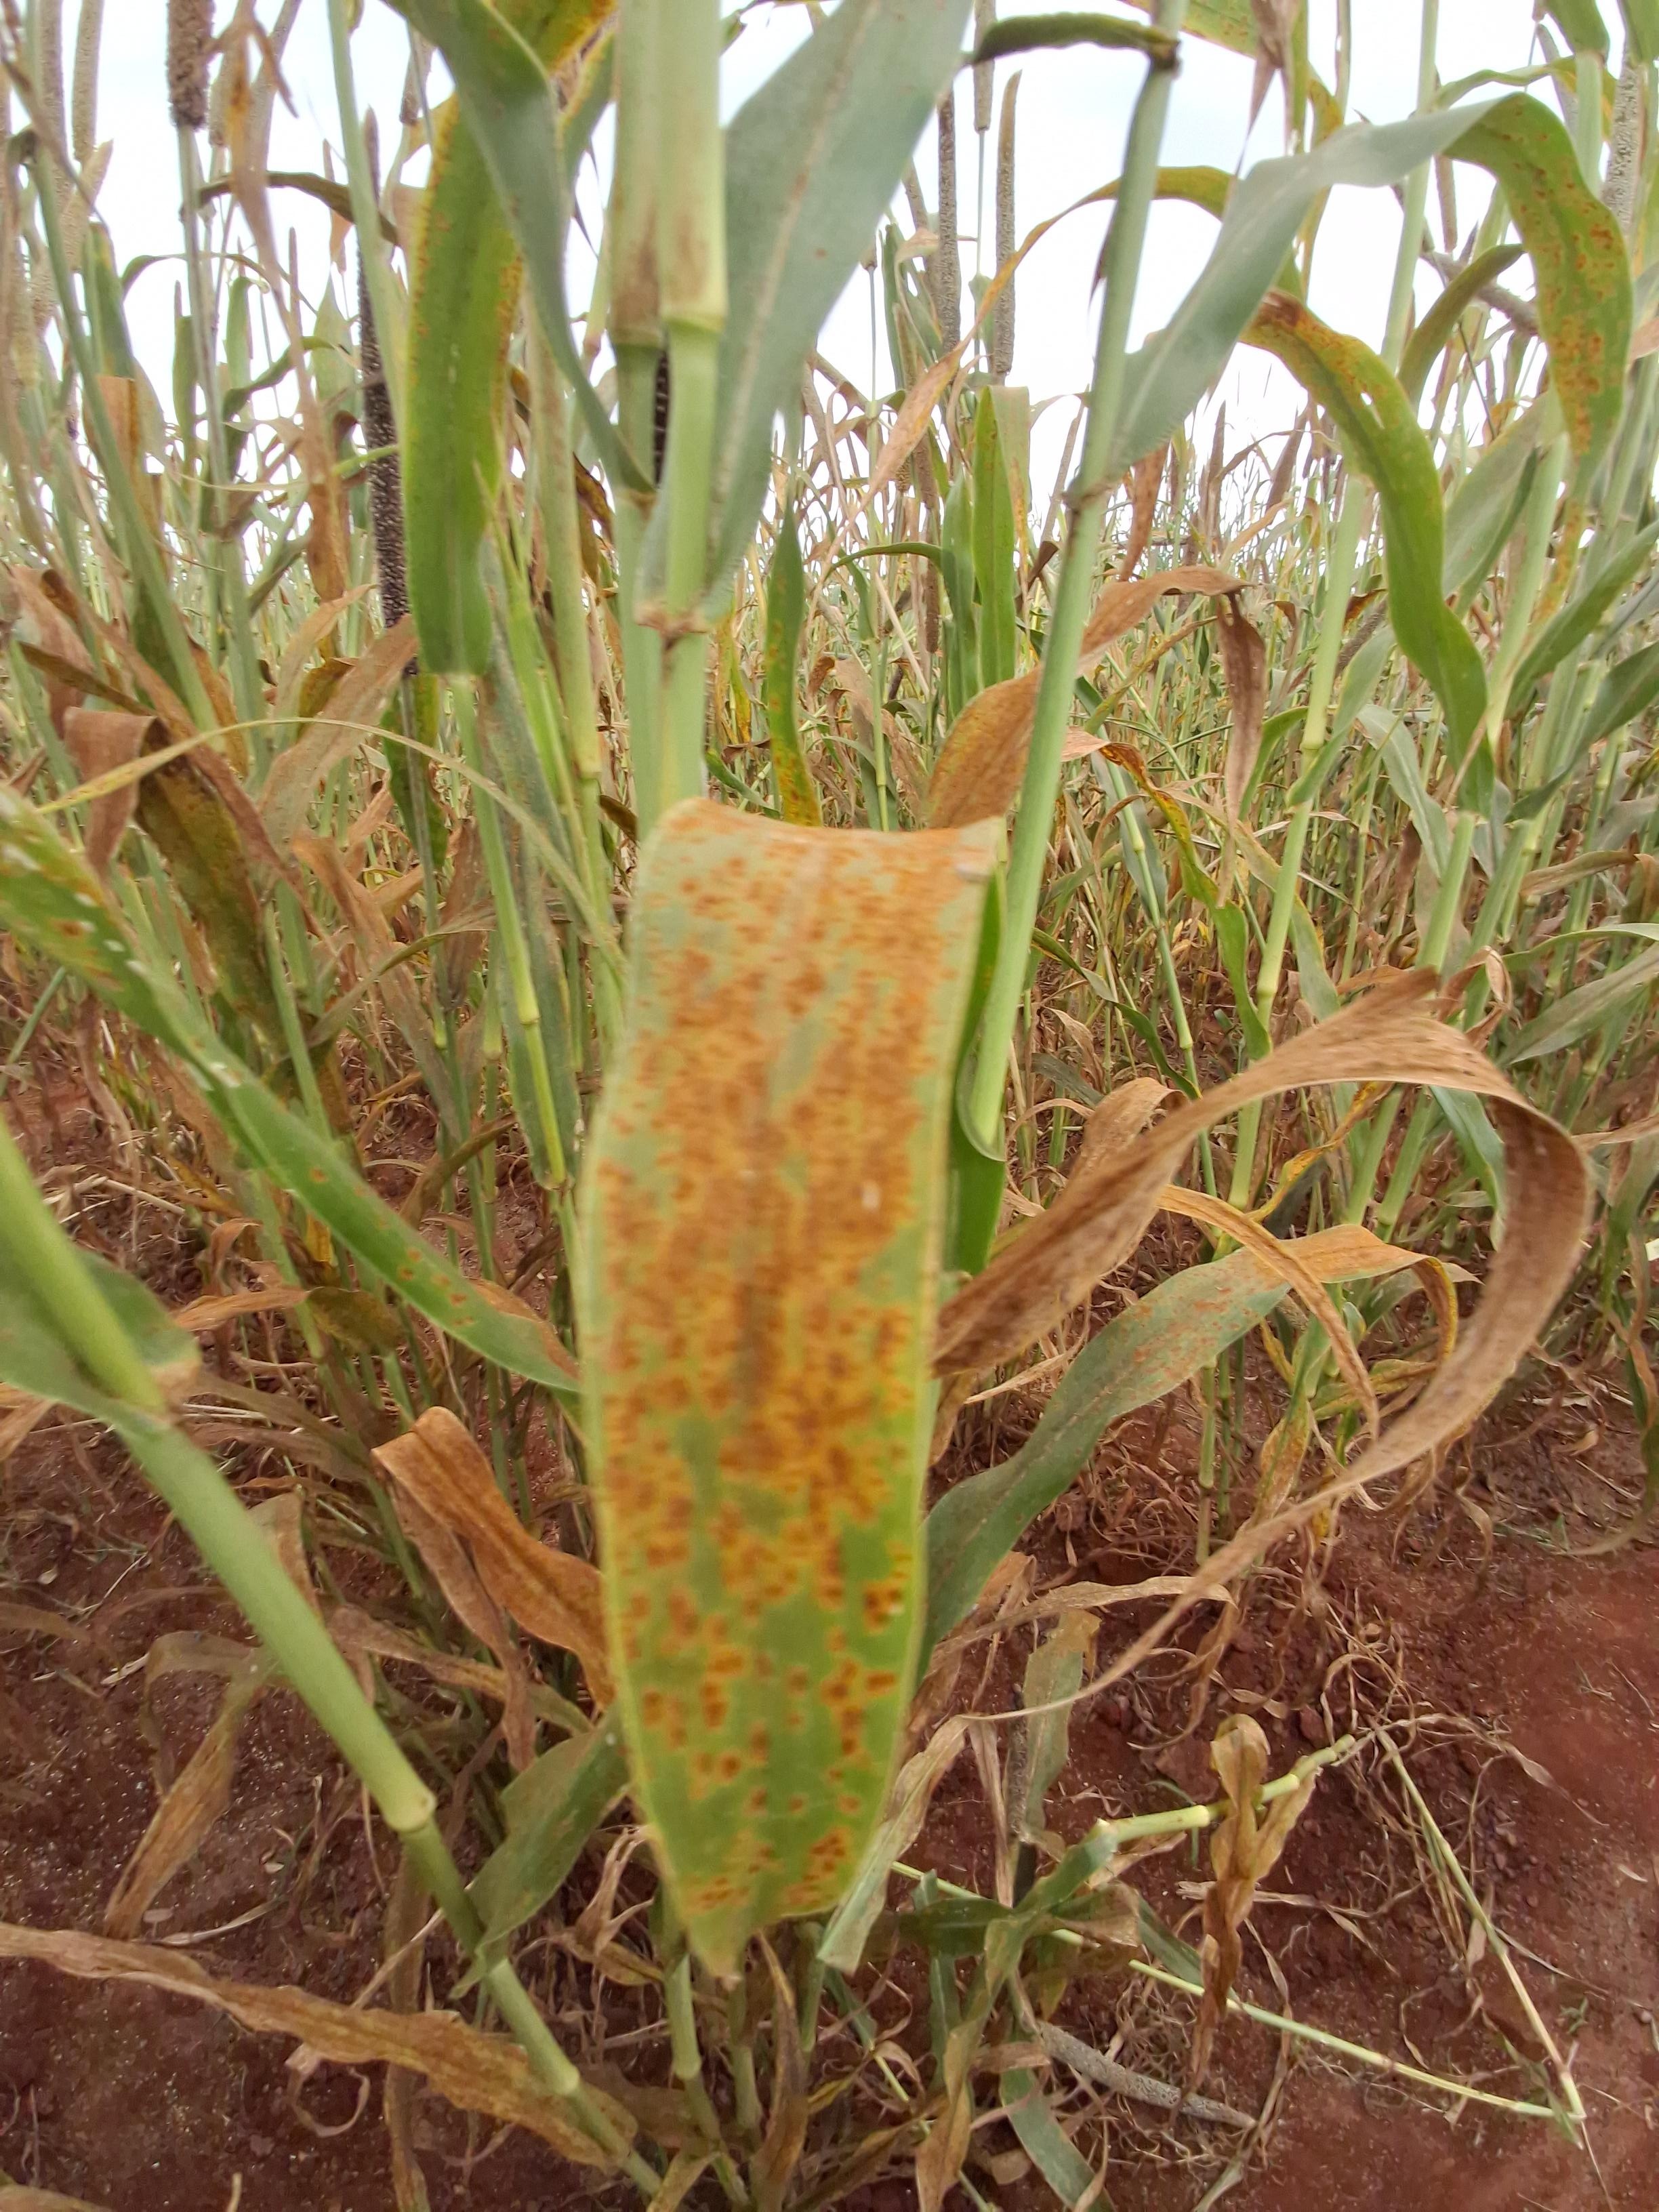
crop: pearl millet
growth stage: filling grain
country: Kenya
